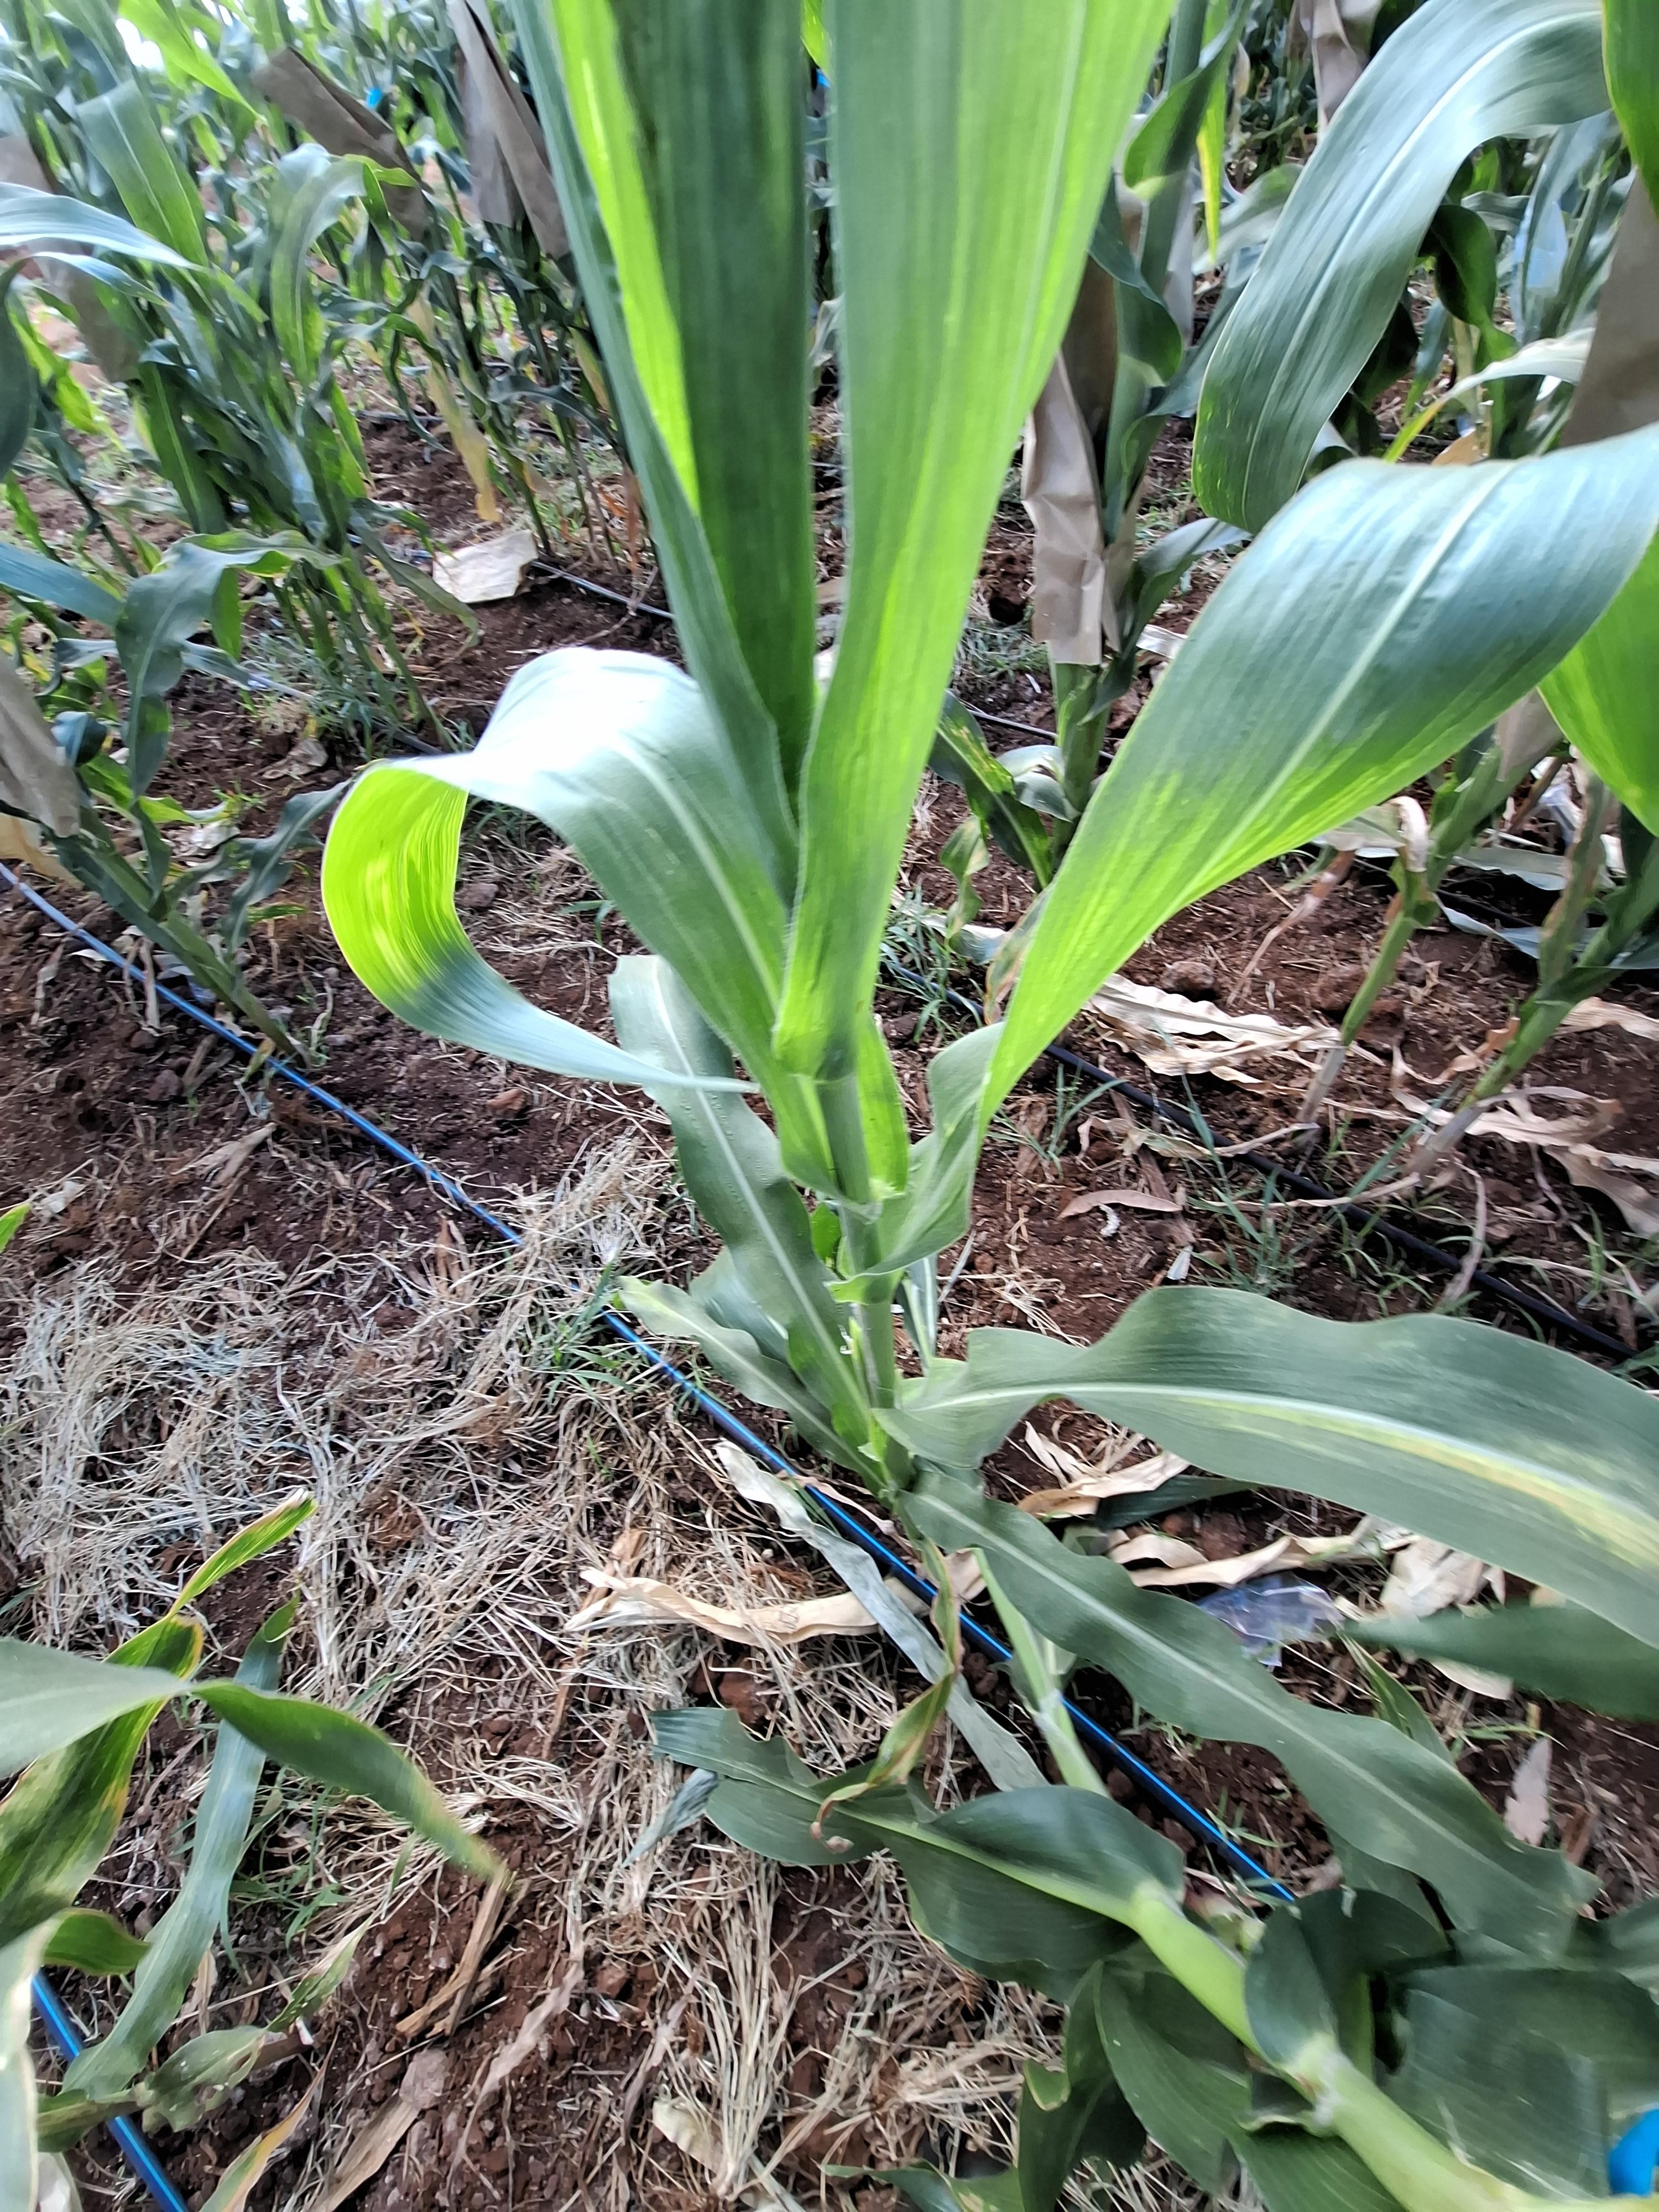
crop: maize
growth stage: flowering
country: Kenya
